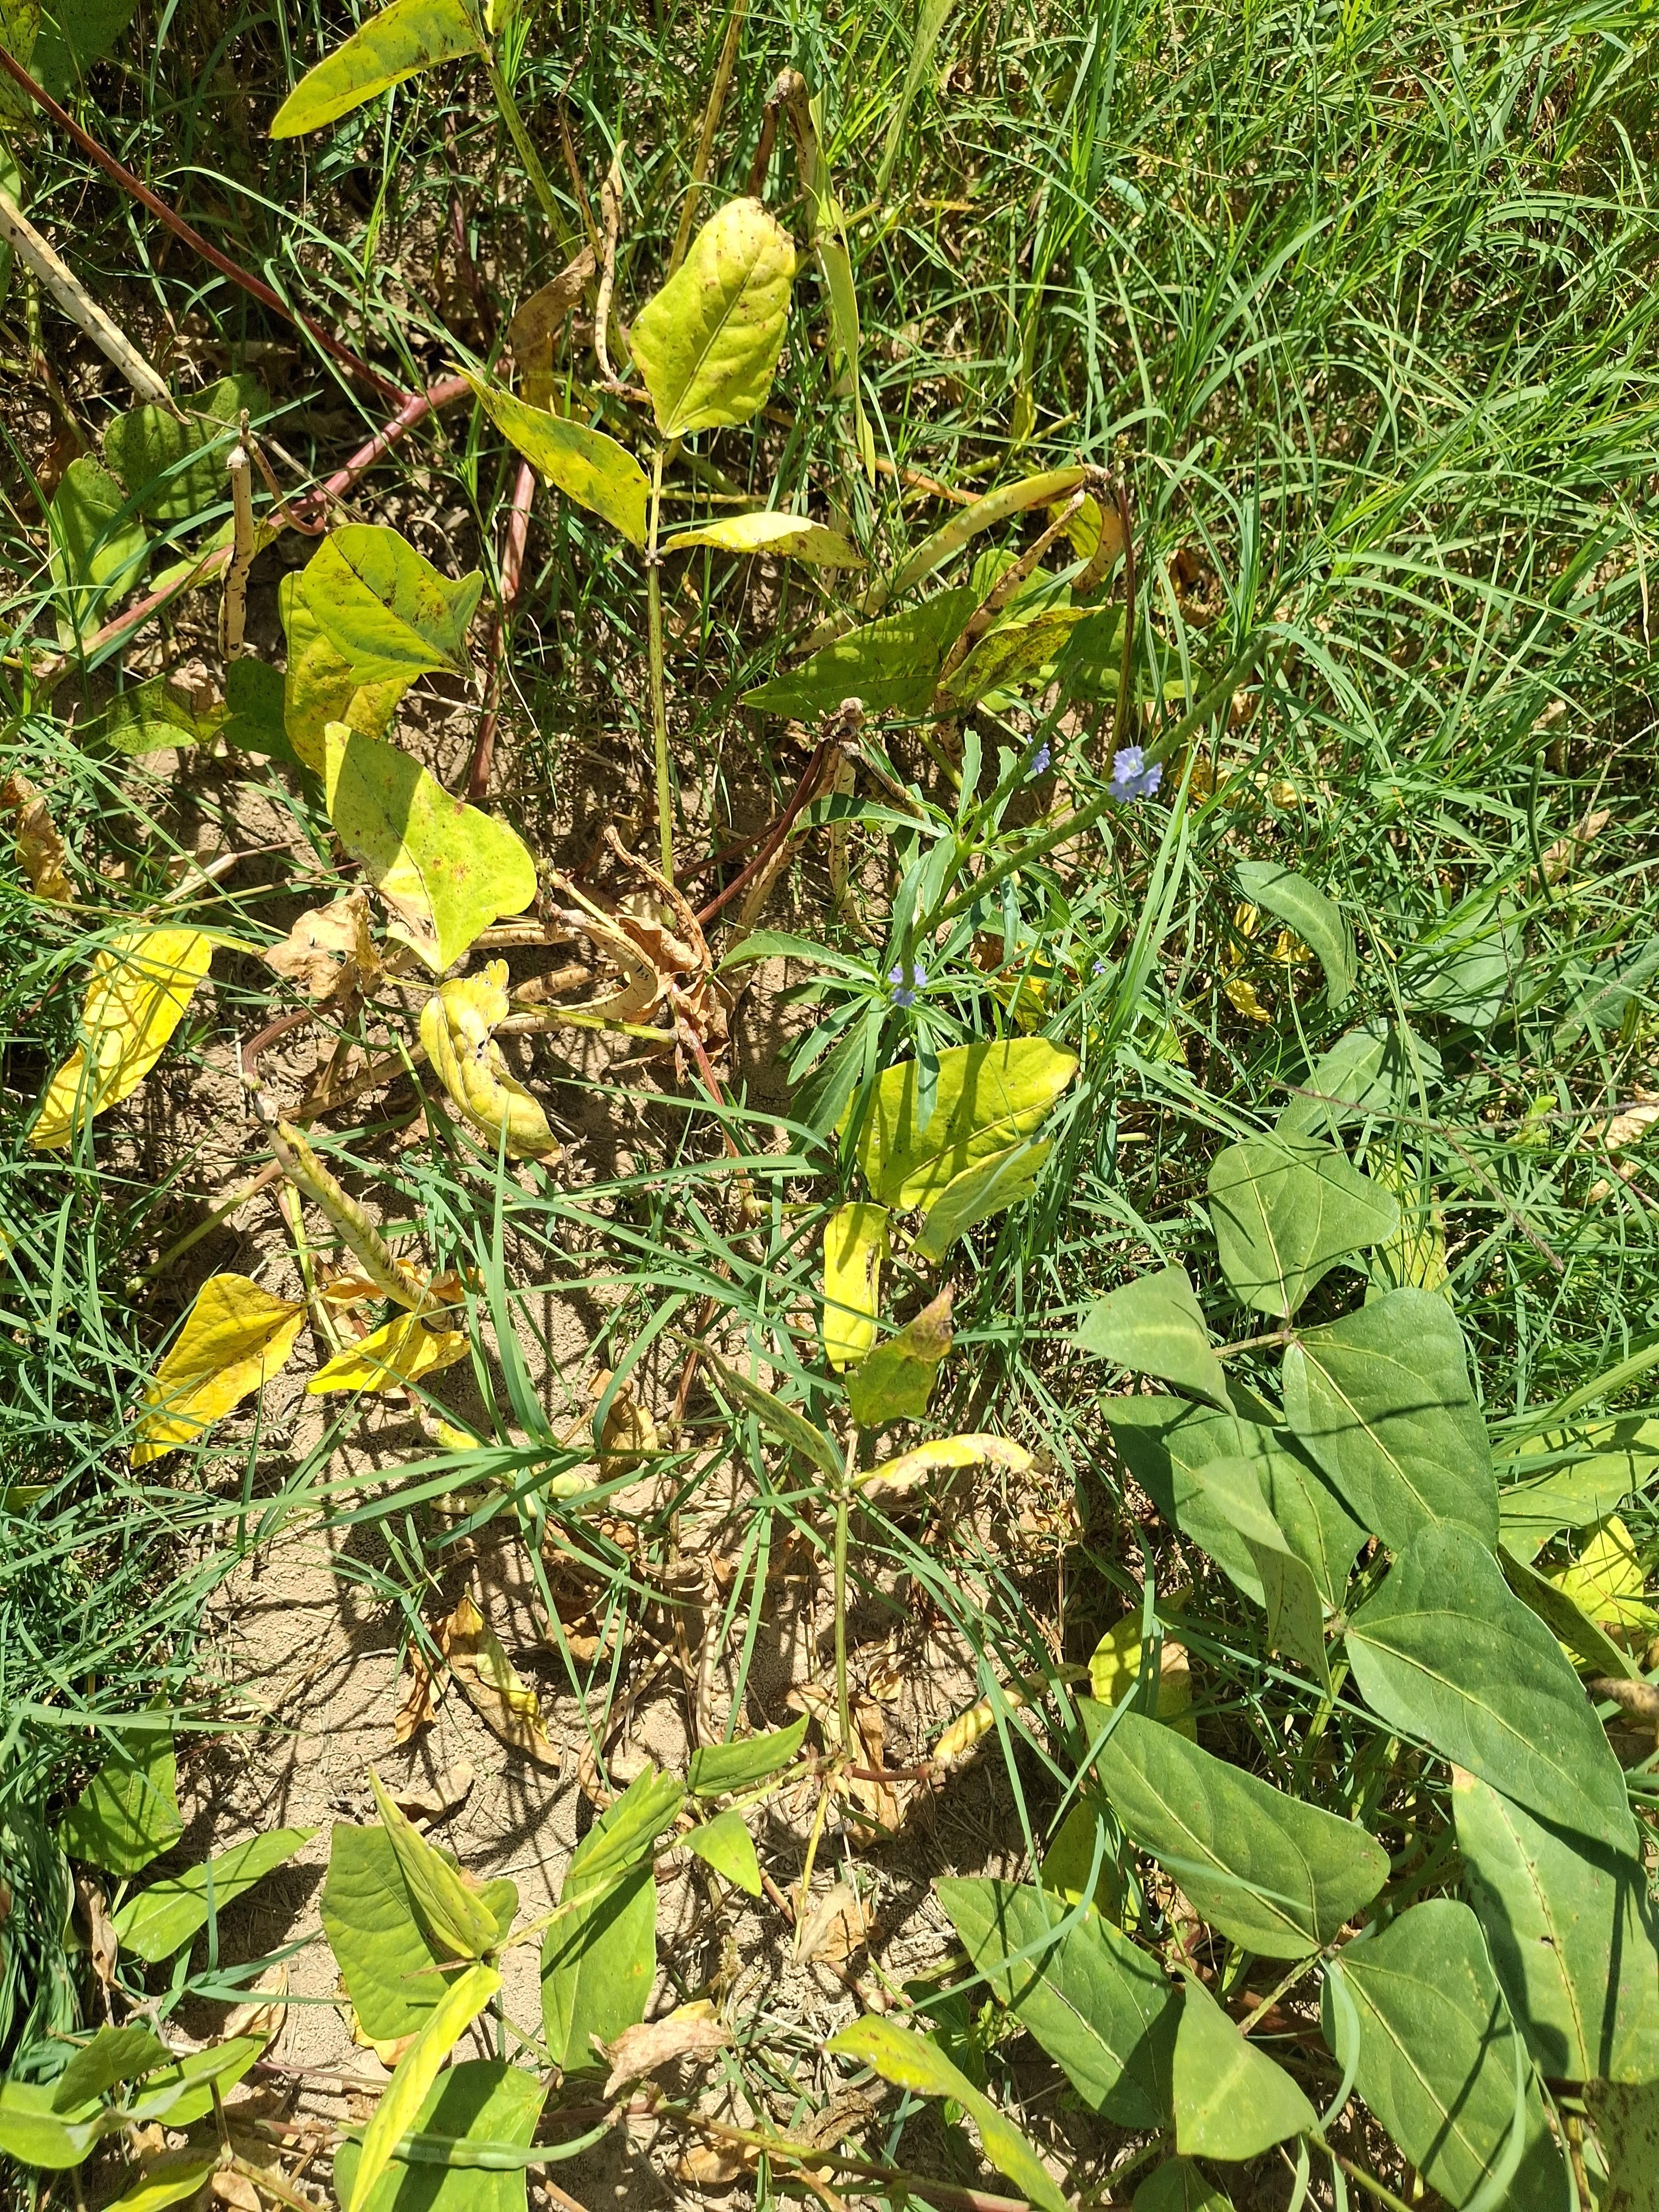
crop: cowpea
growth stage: maturity
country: Nigeria
